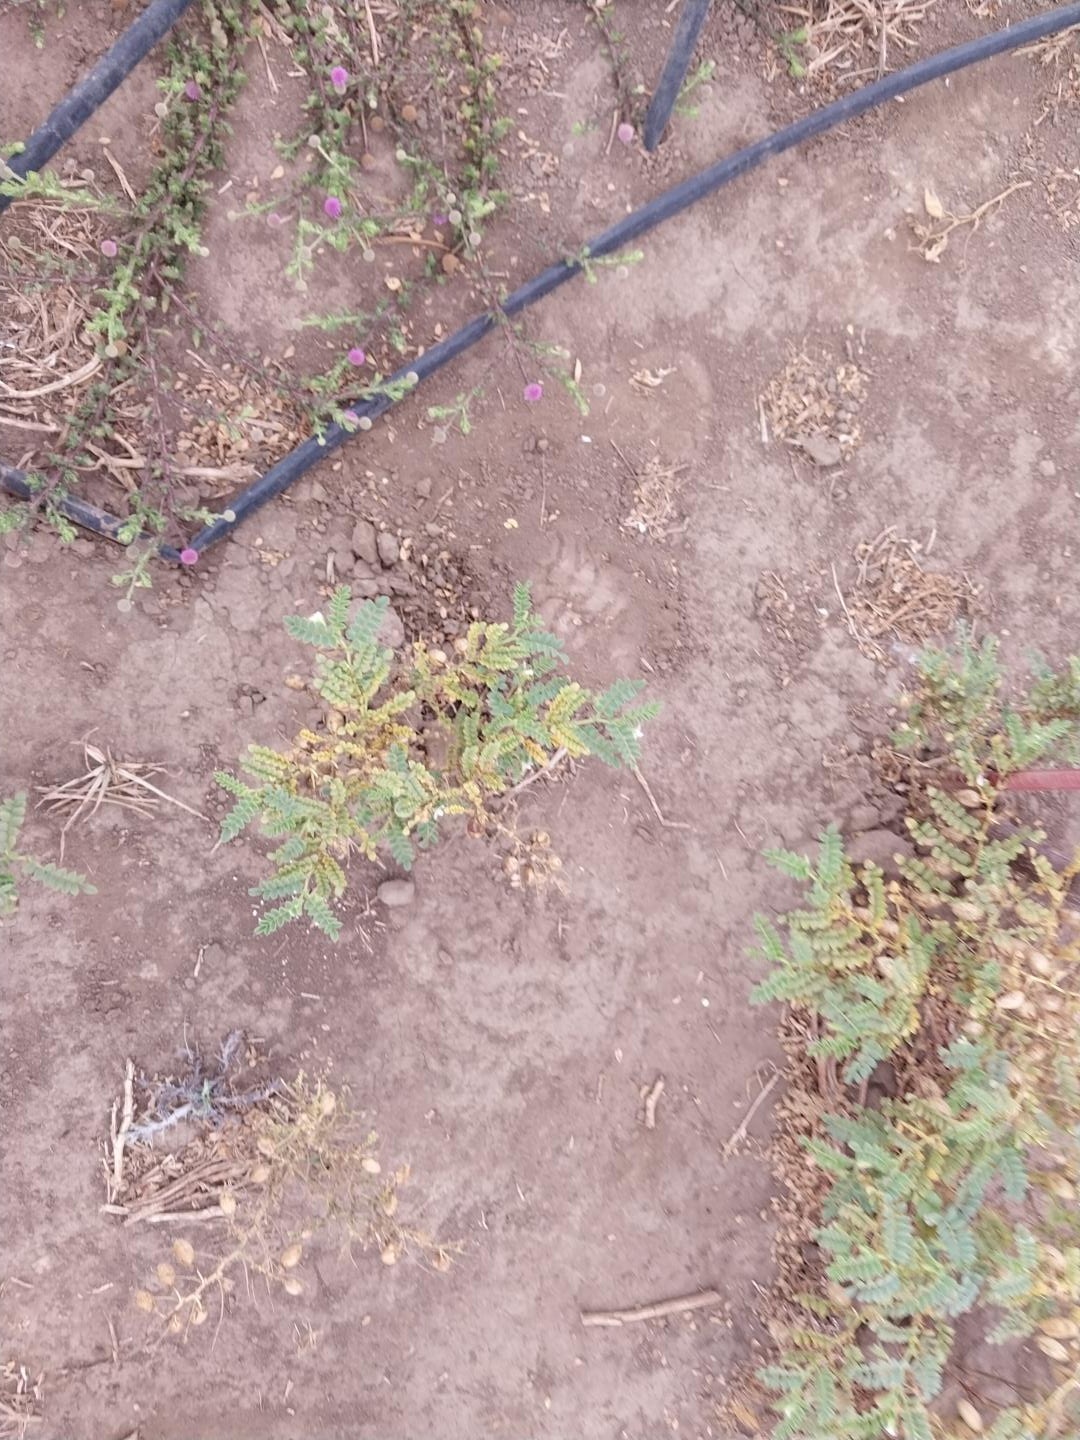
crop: chickpea
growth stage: development pod
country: Tanzania
